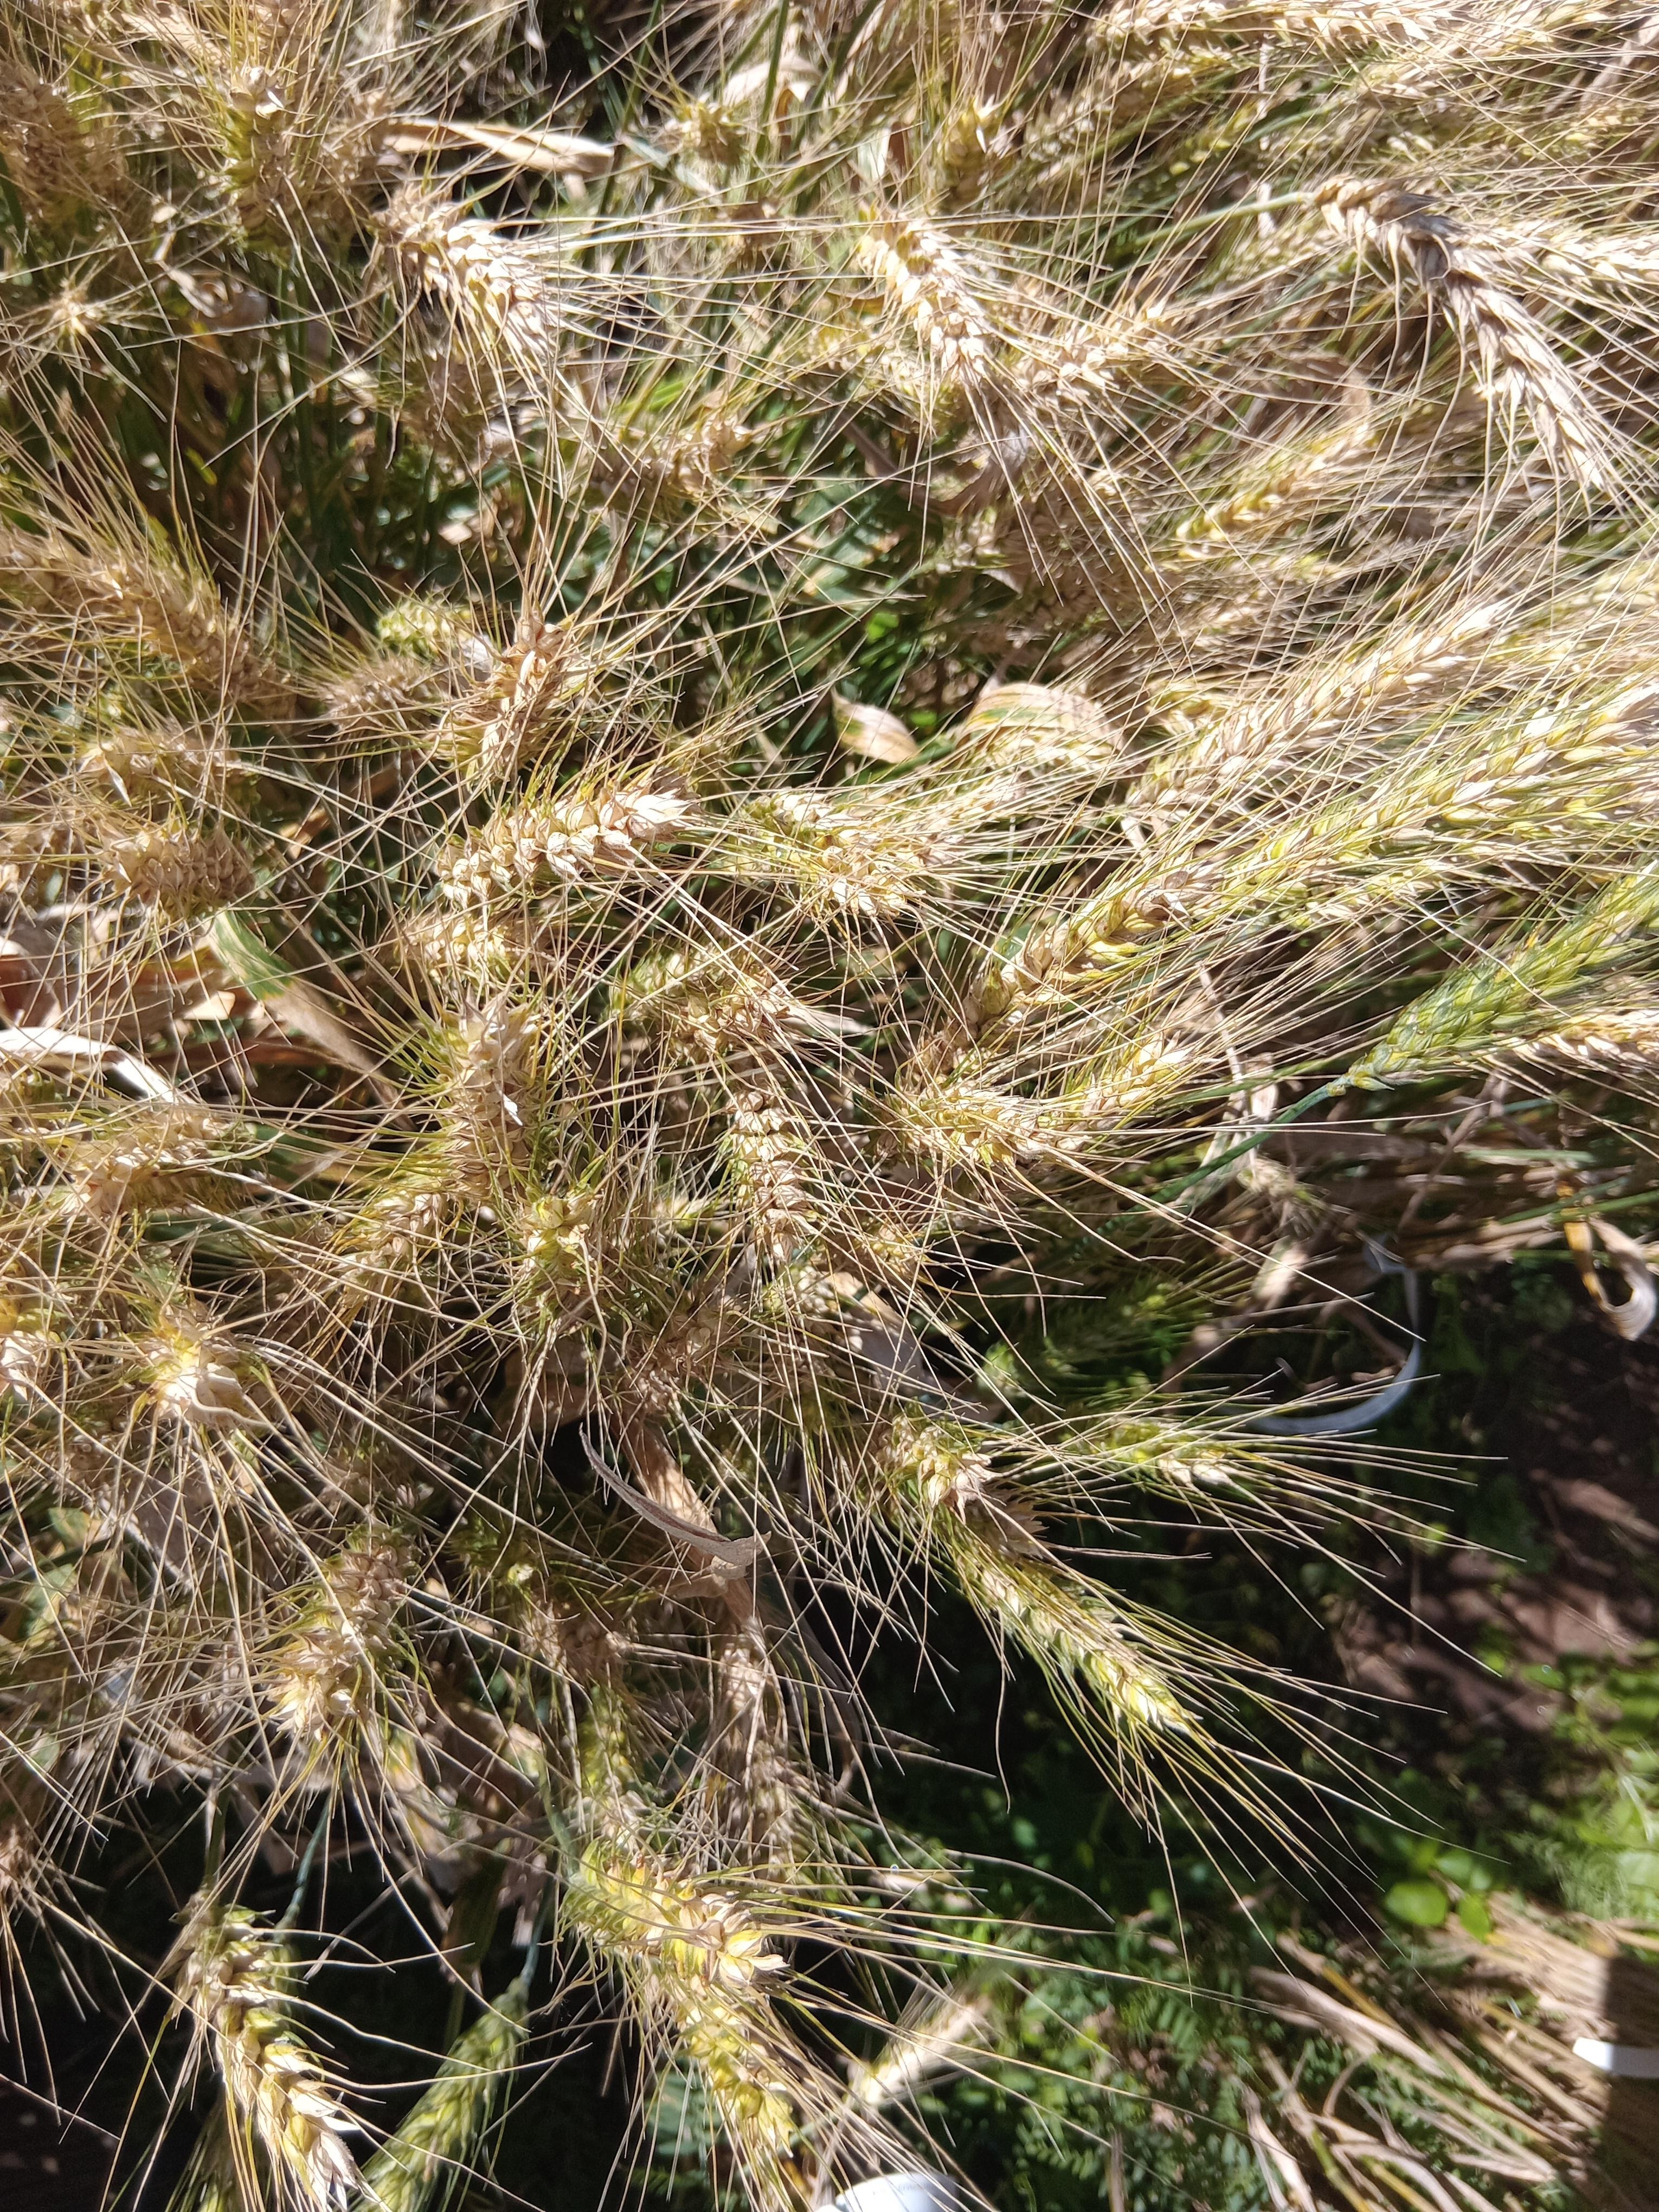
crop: wheat
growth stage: maturity
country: Kenya
